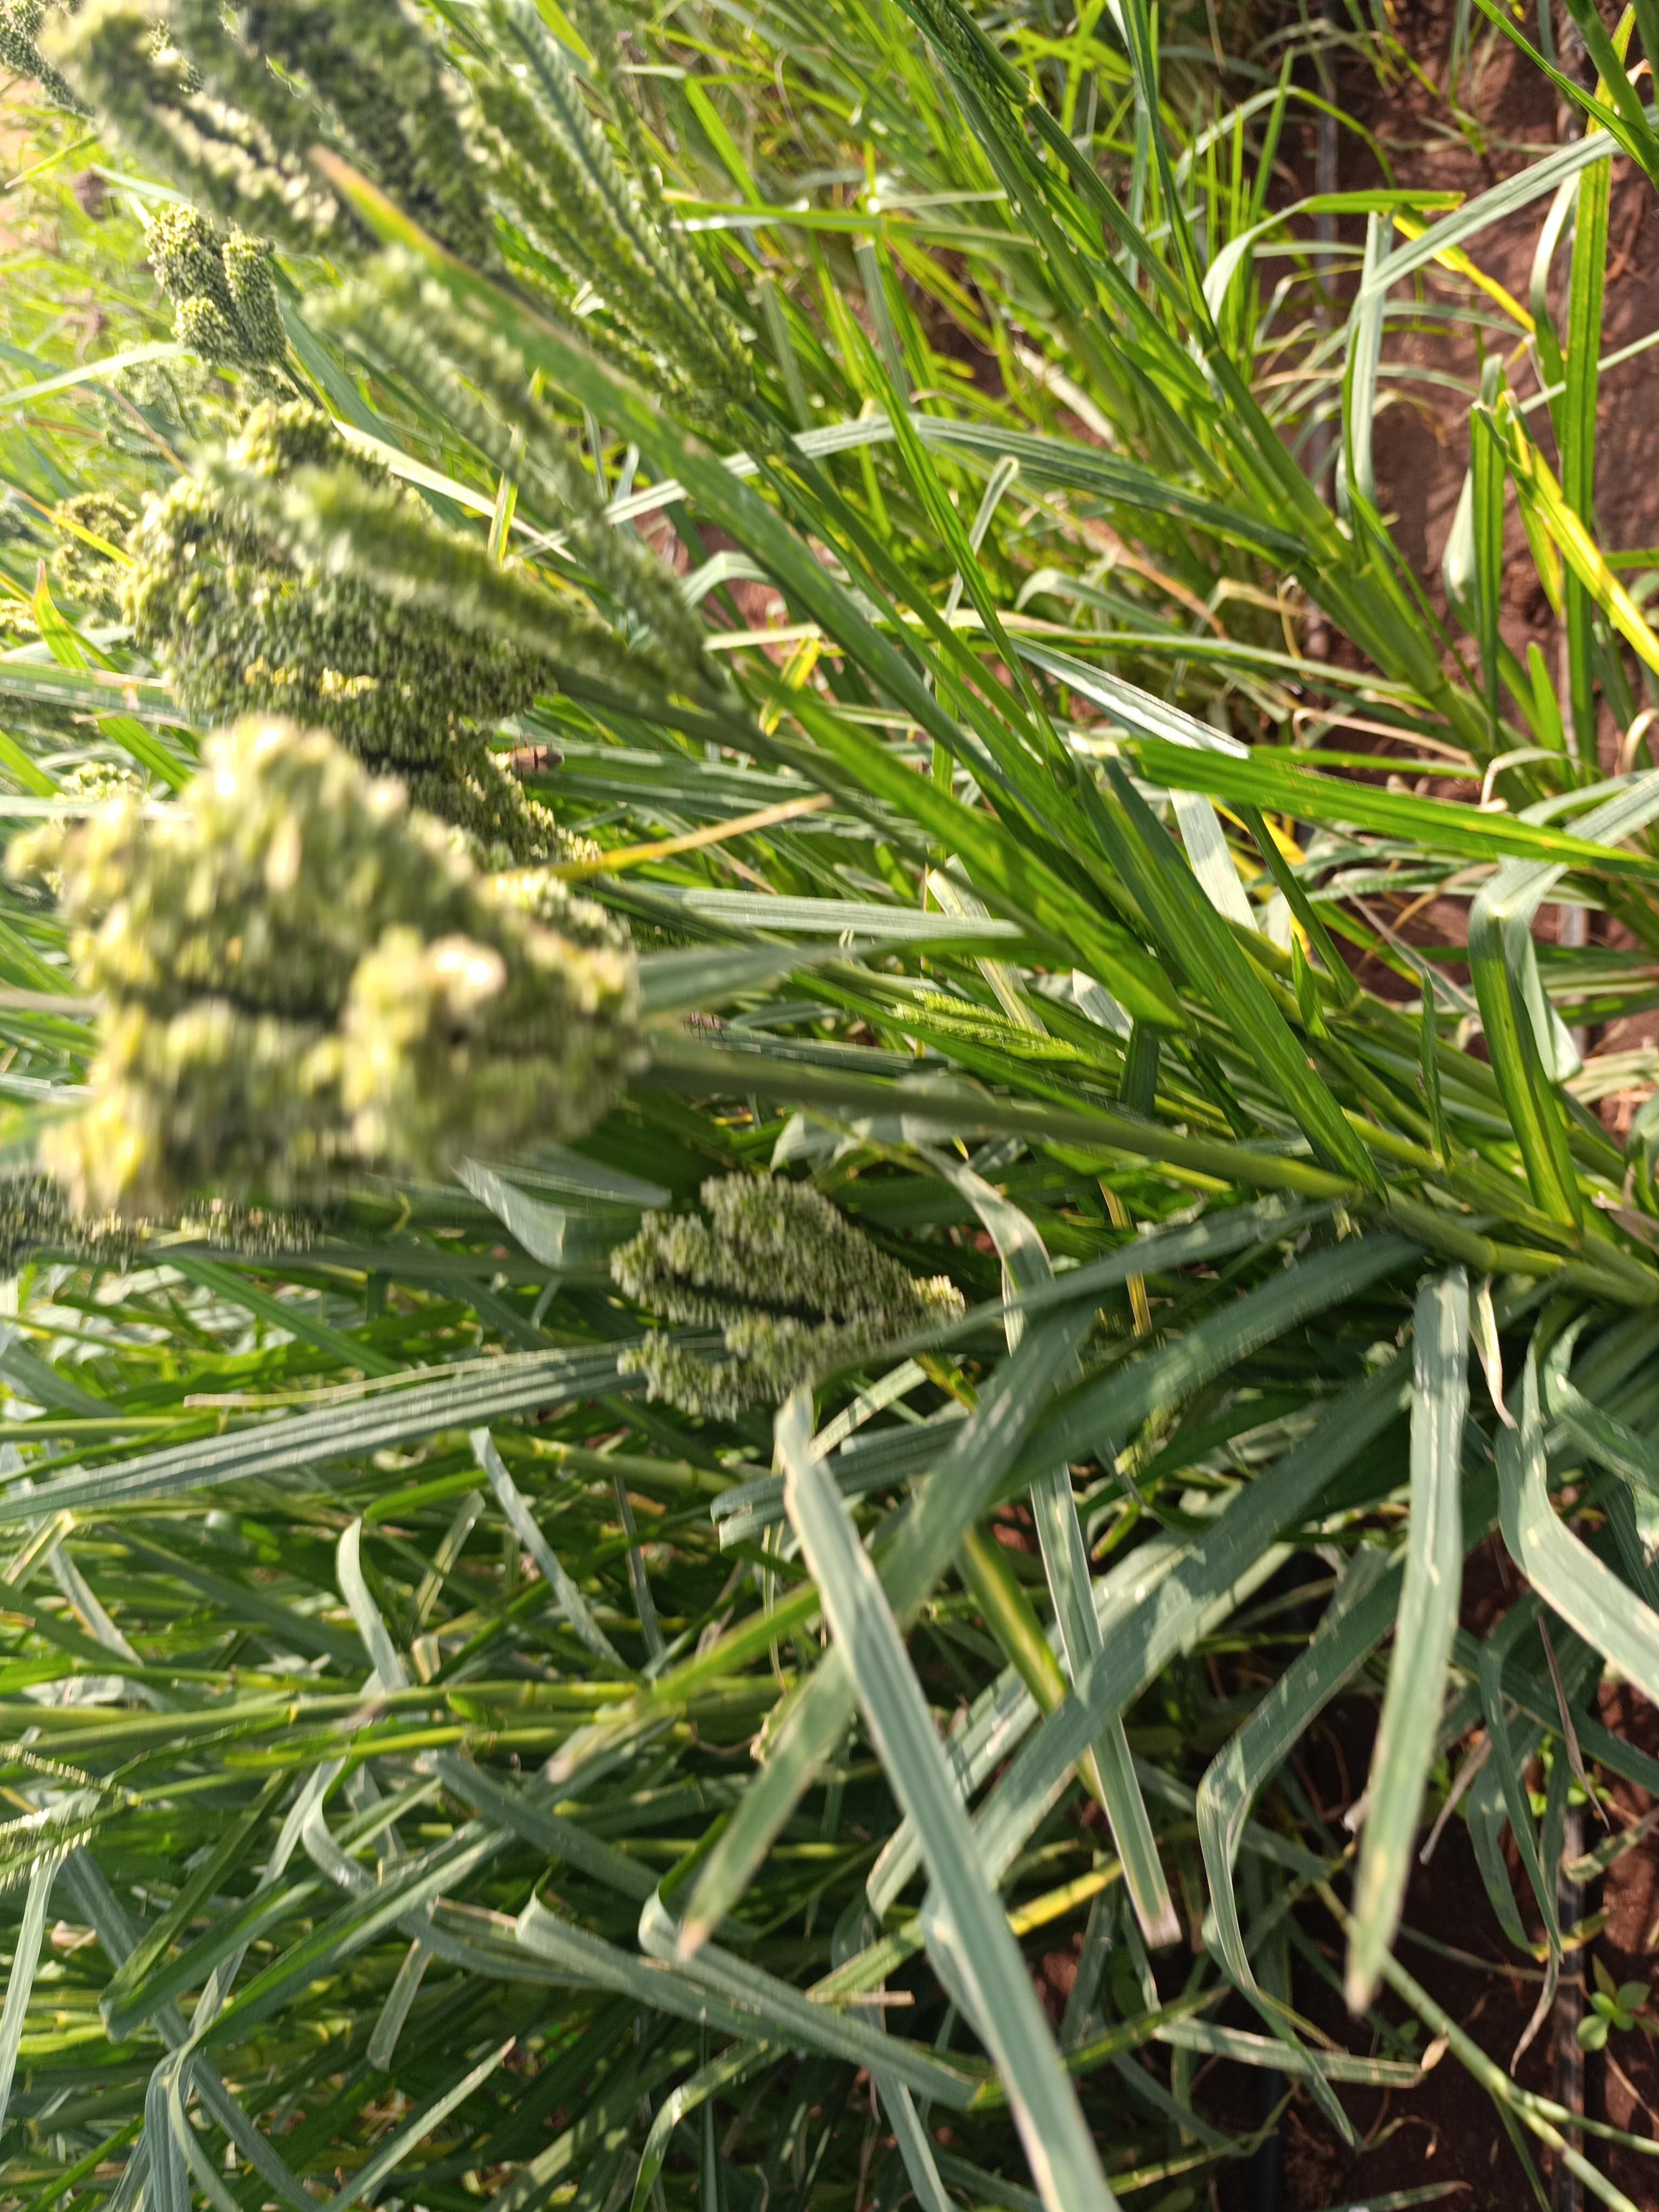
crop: finger millet
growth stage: filling grain
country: Kenya
